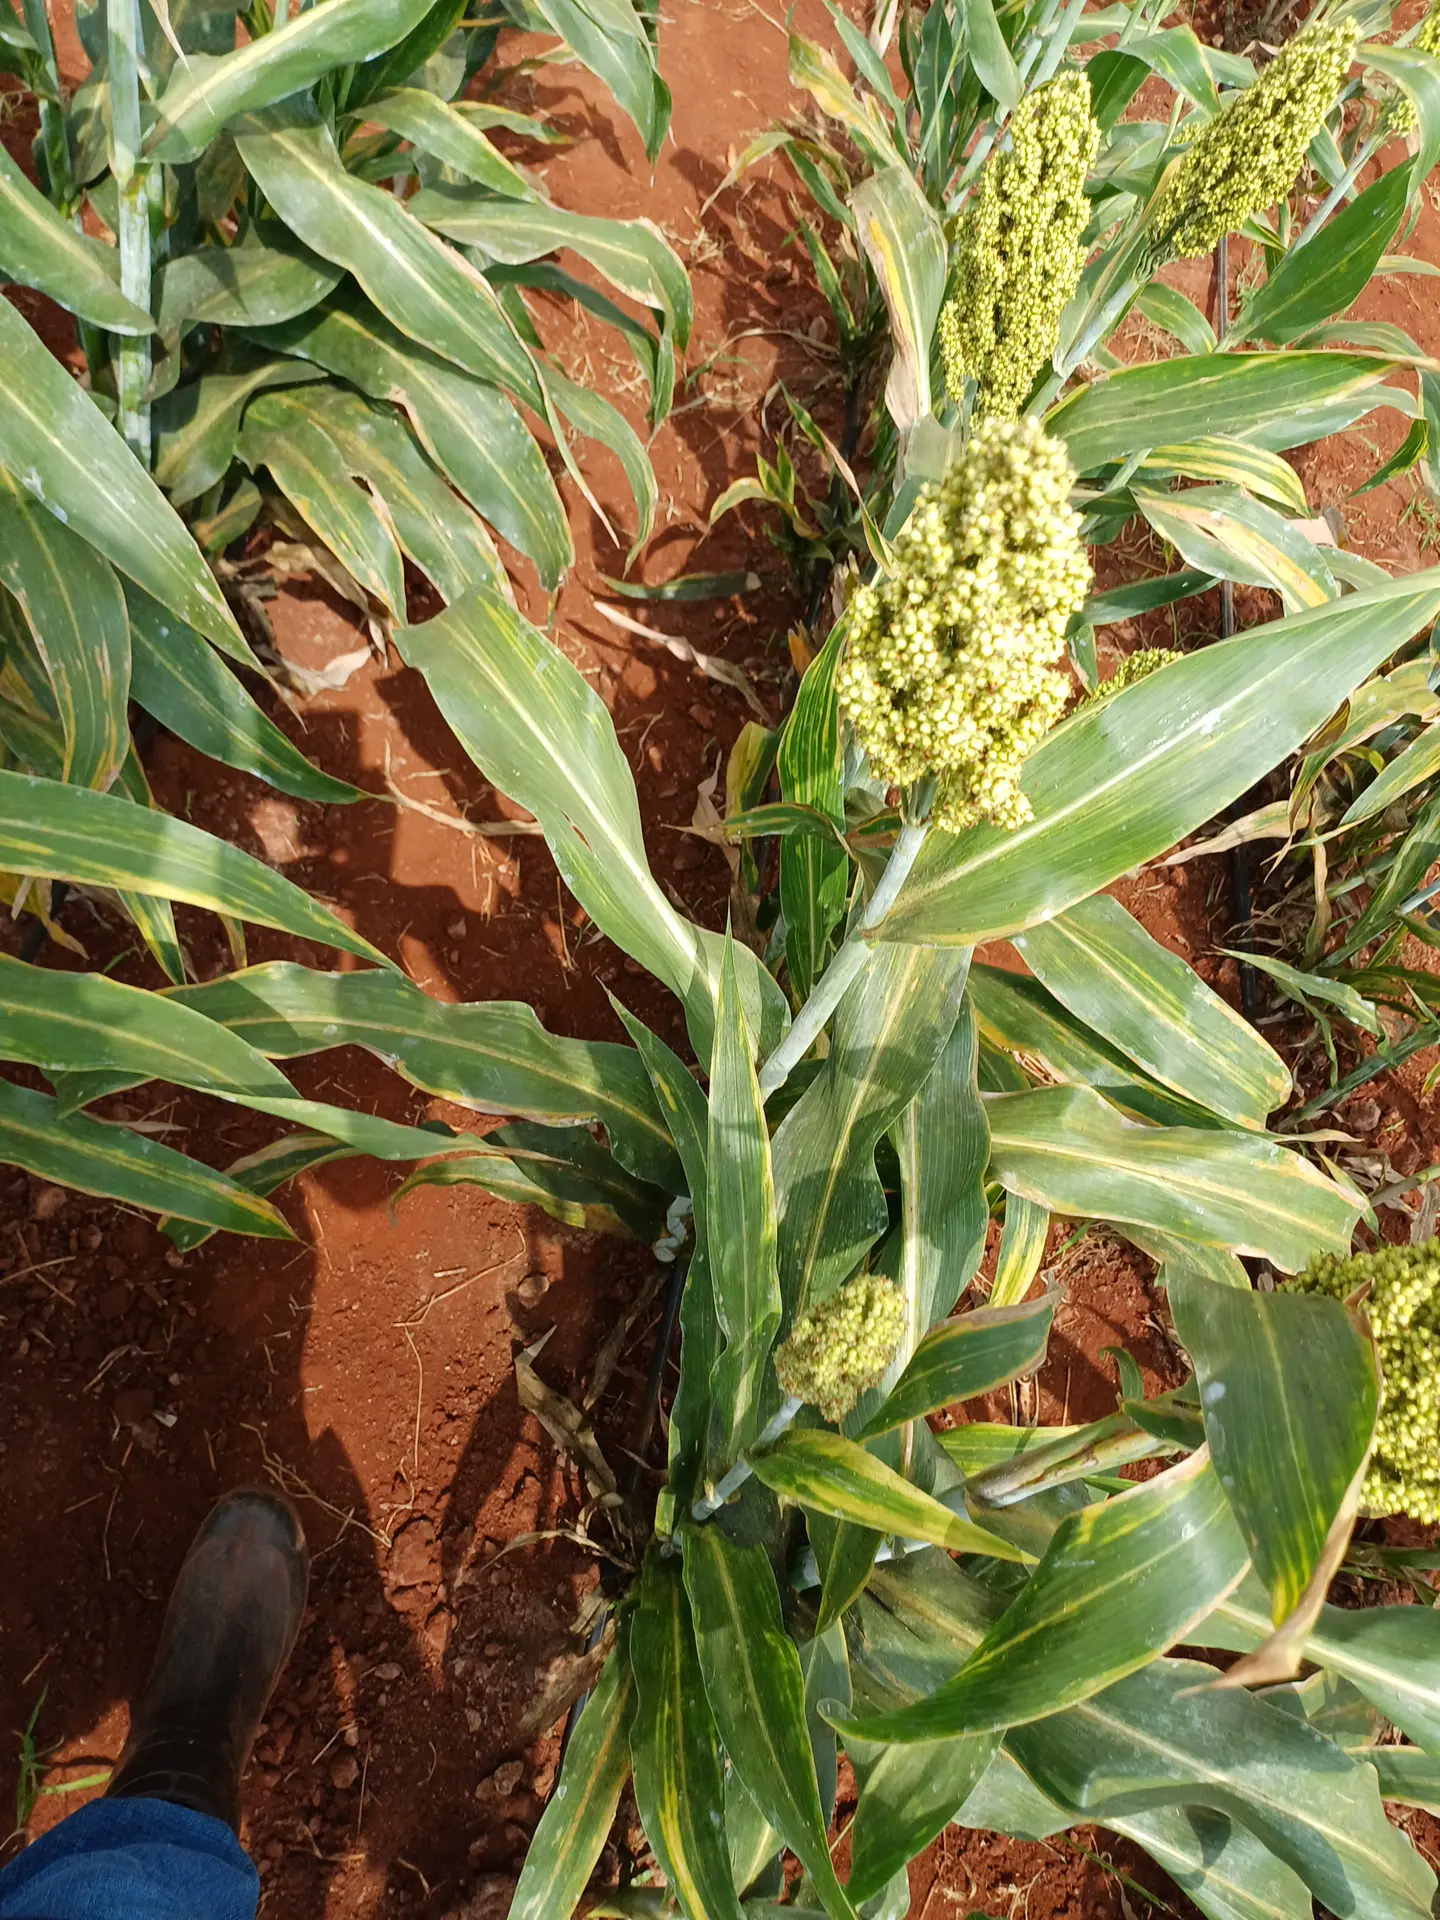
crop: sorghum
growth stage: filling grain
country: Kenya
